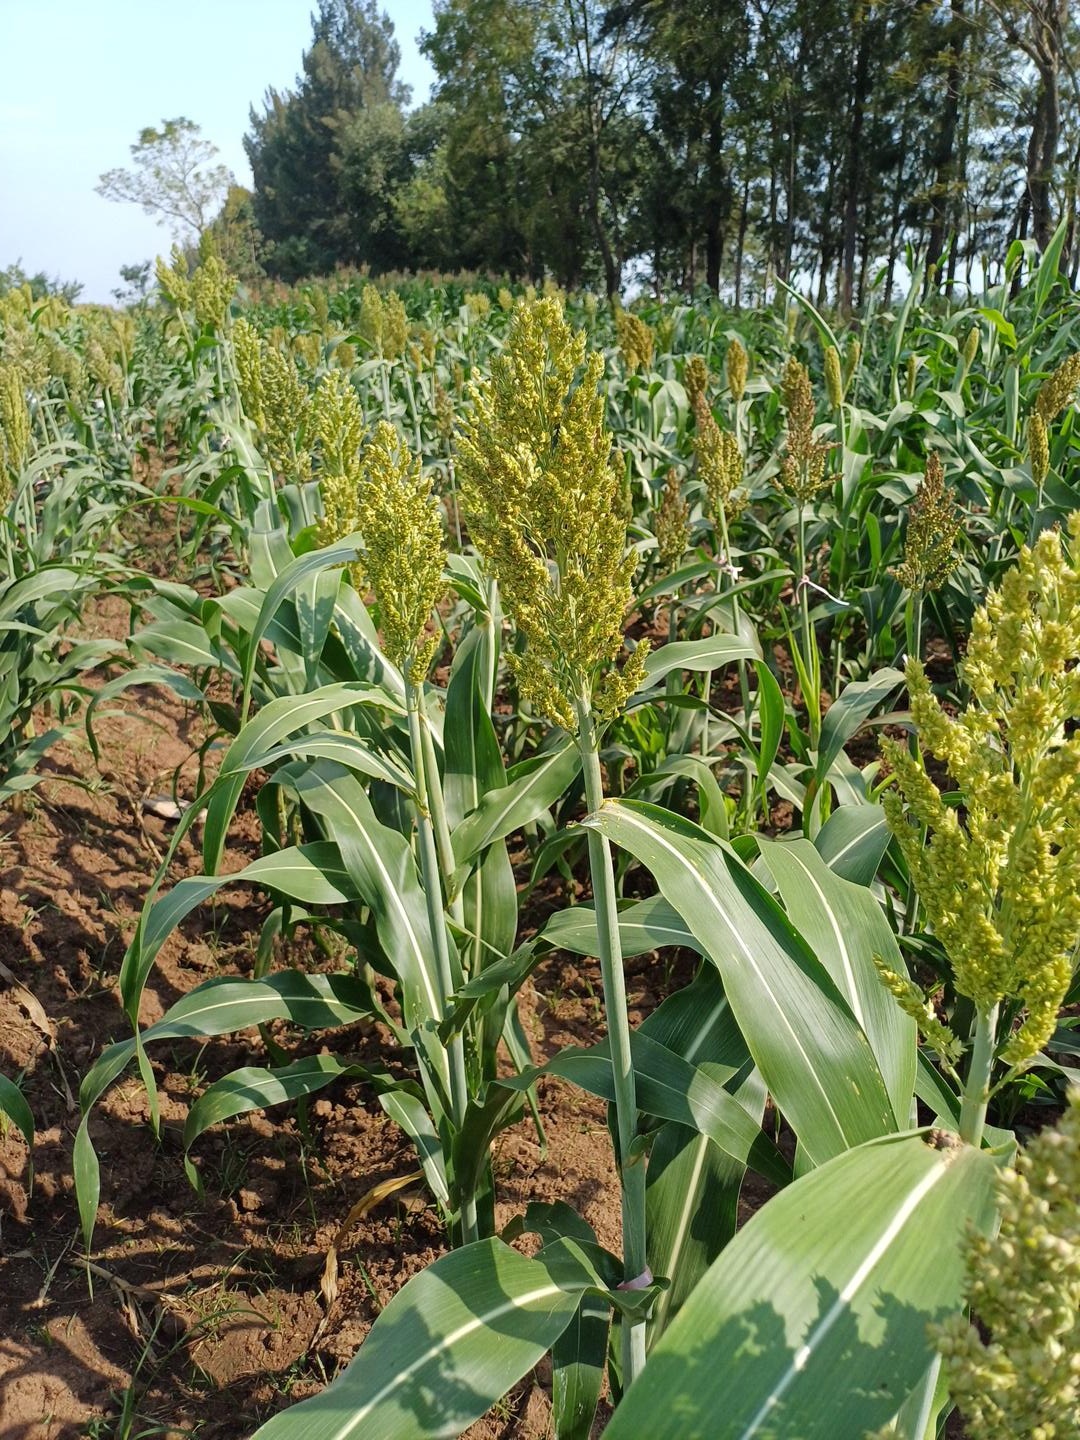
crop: sorghum
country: Kenya
